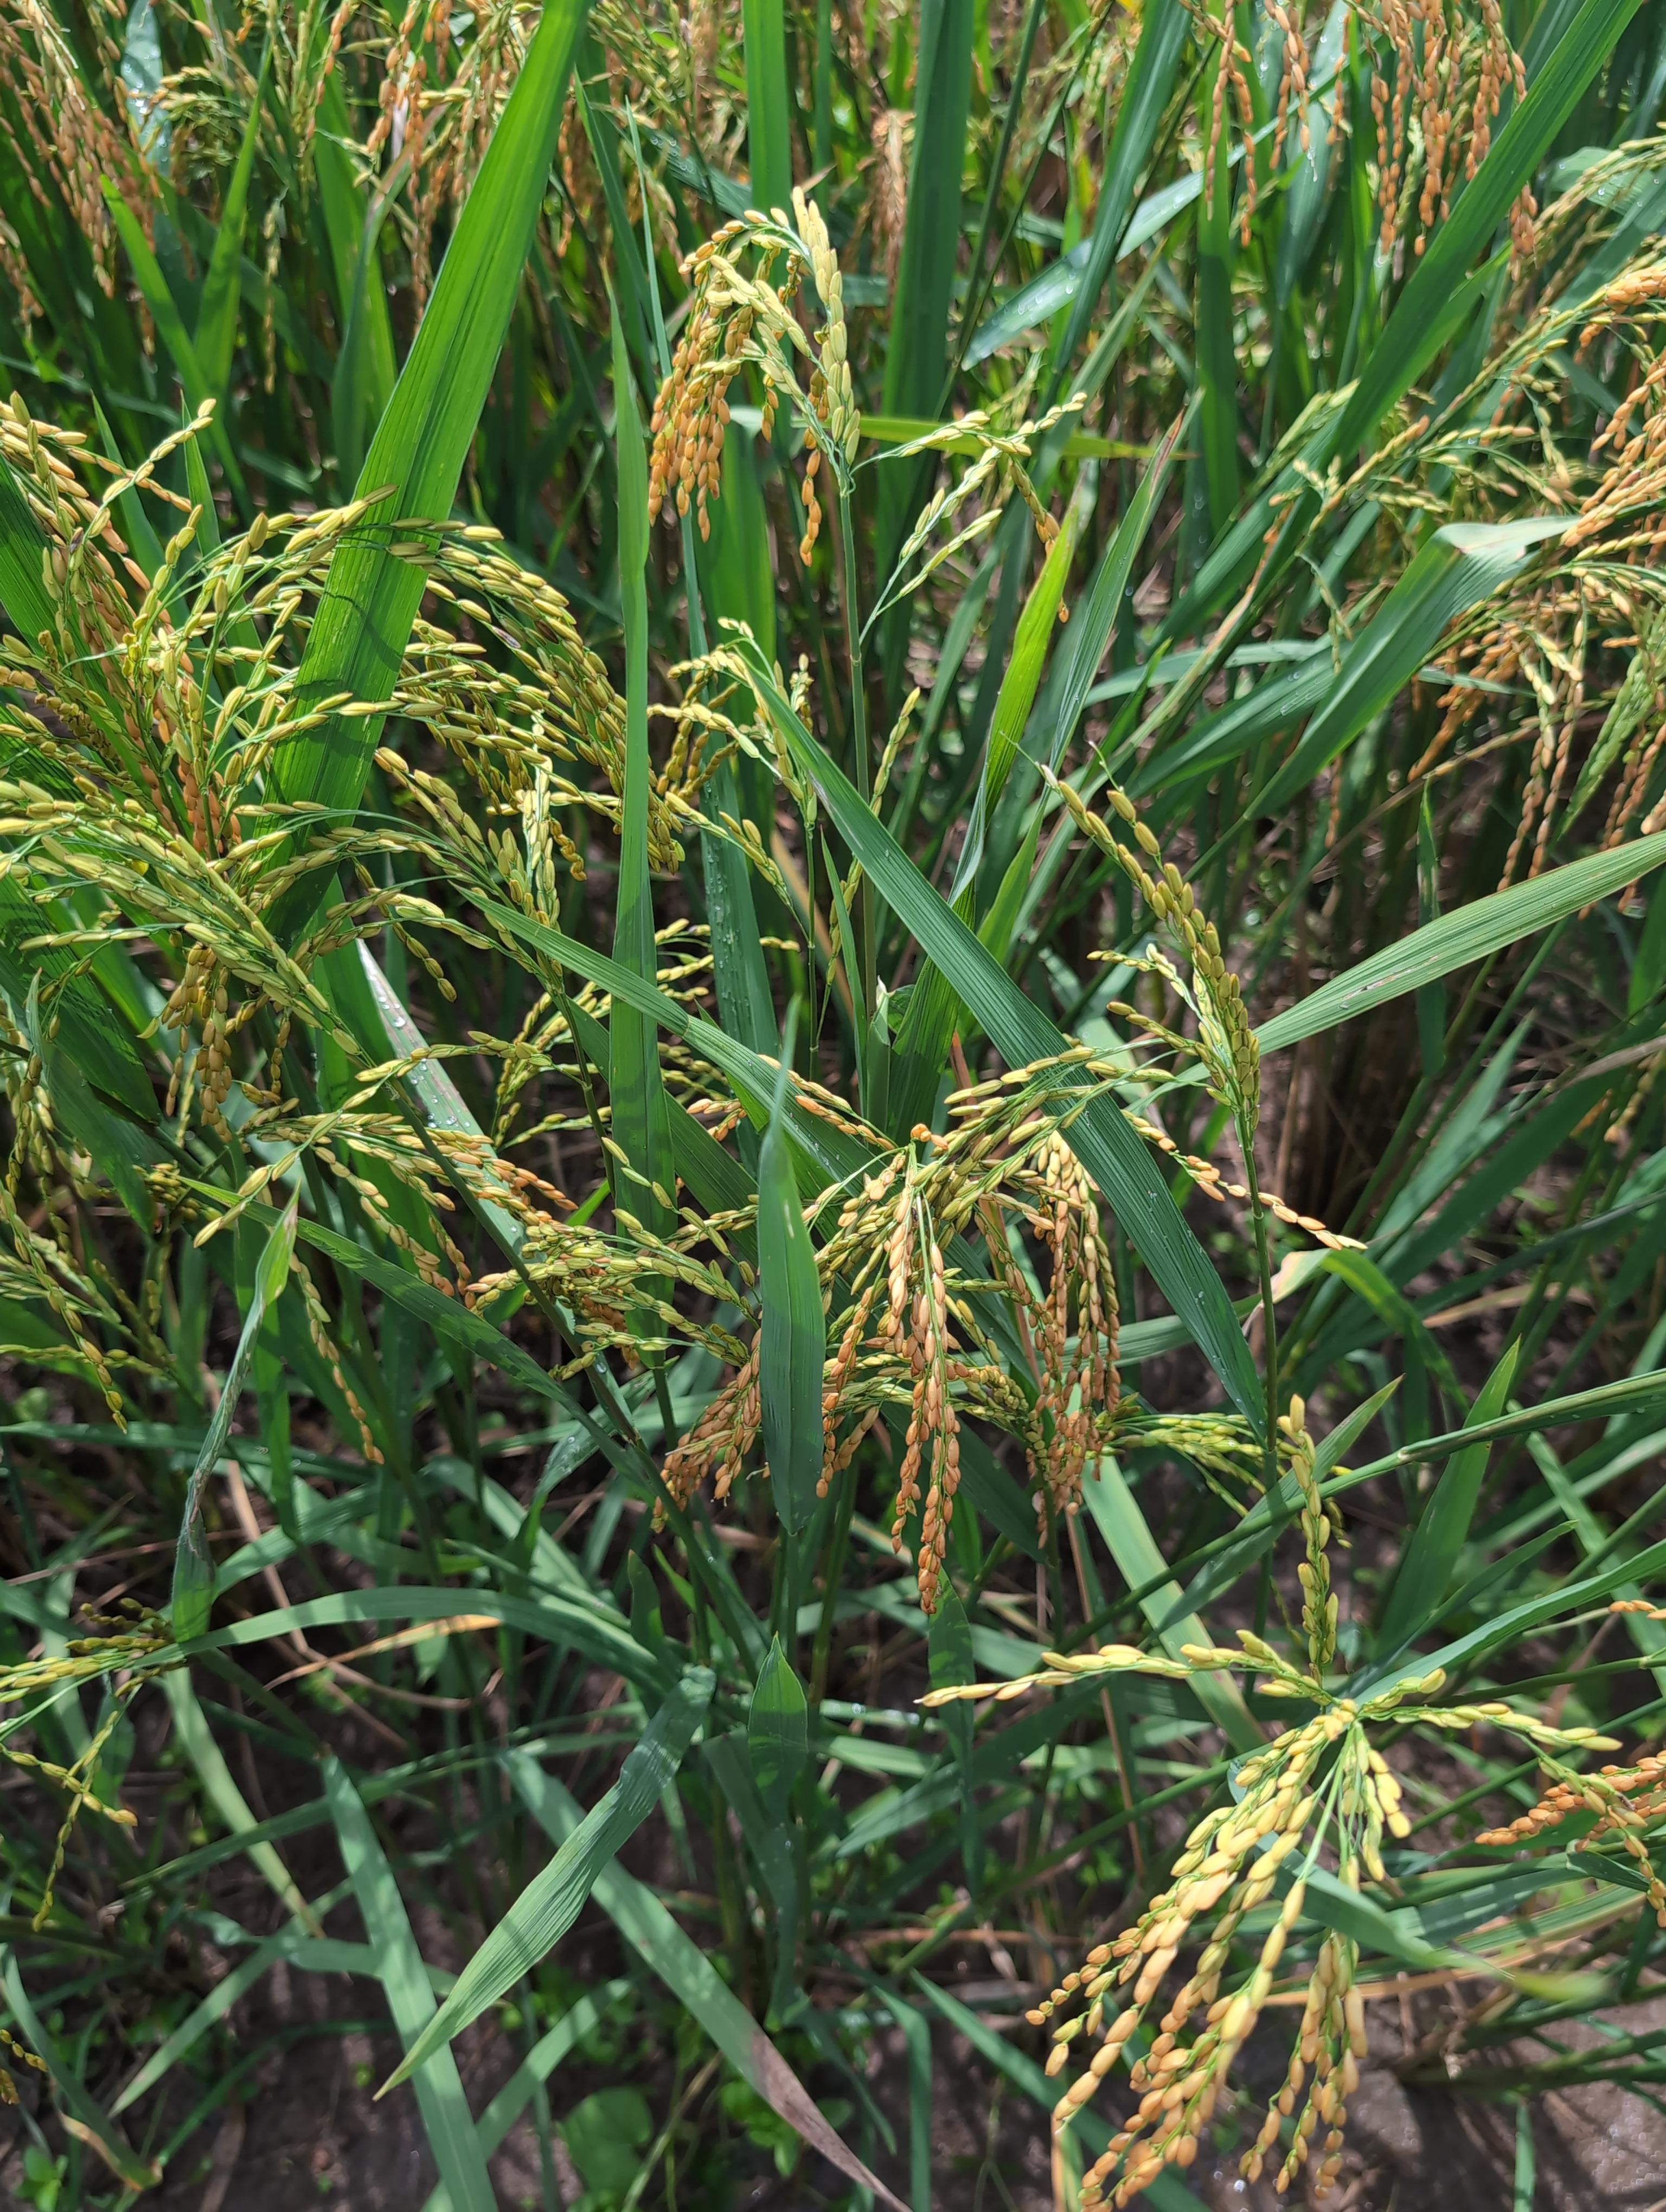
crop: rice
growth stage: ripening
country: Côte d'Ivoire
